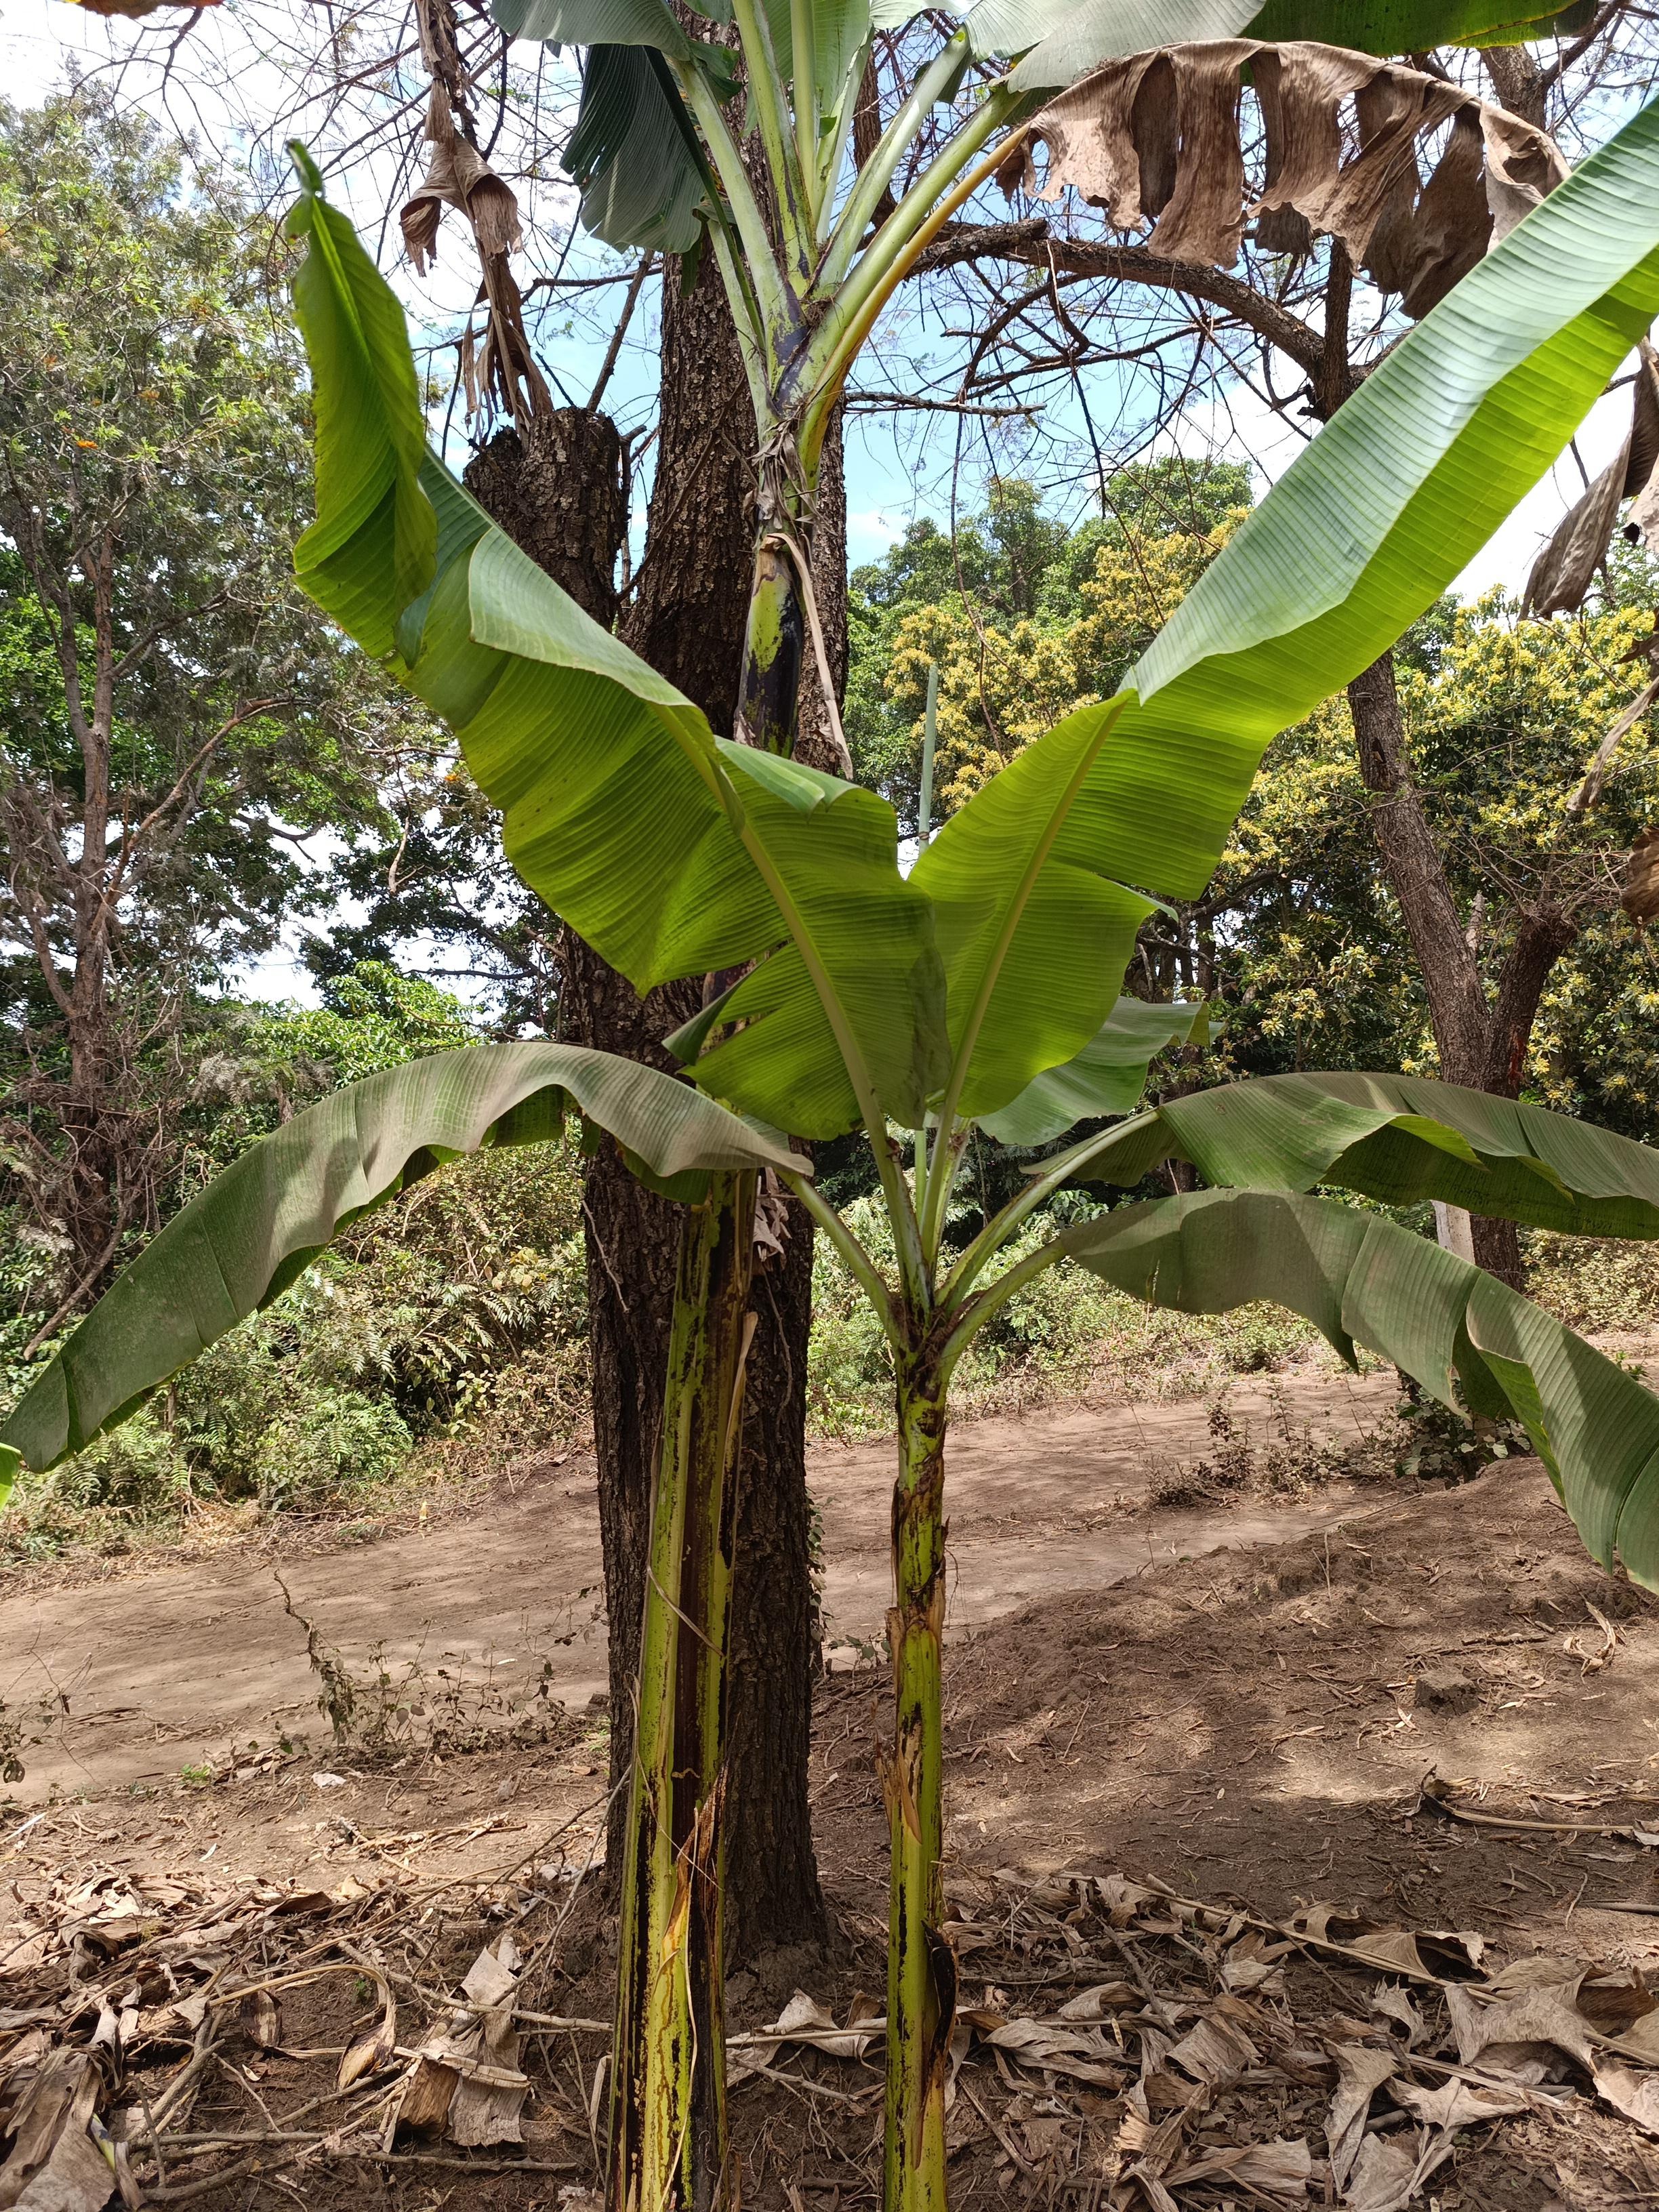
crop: banana
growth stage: vegetative
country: Tanzania
